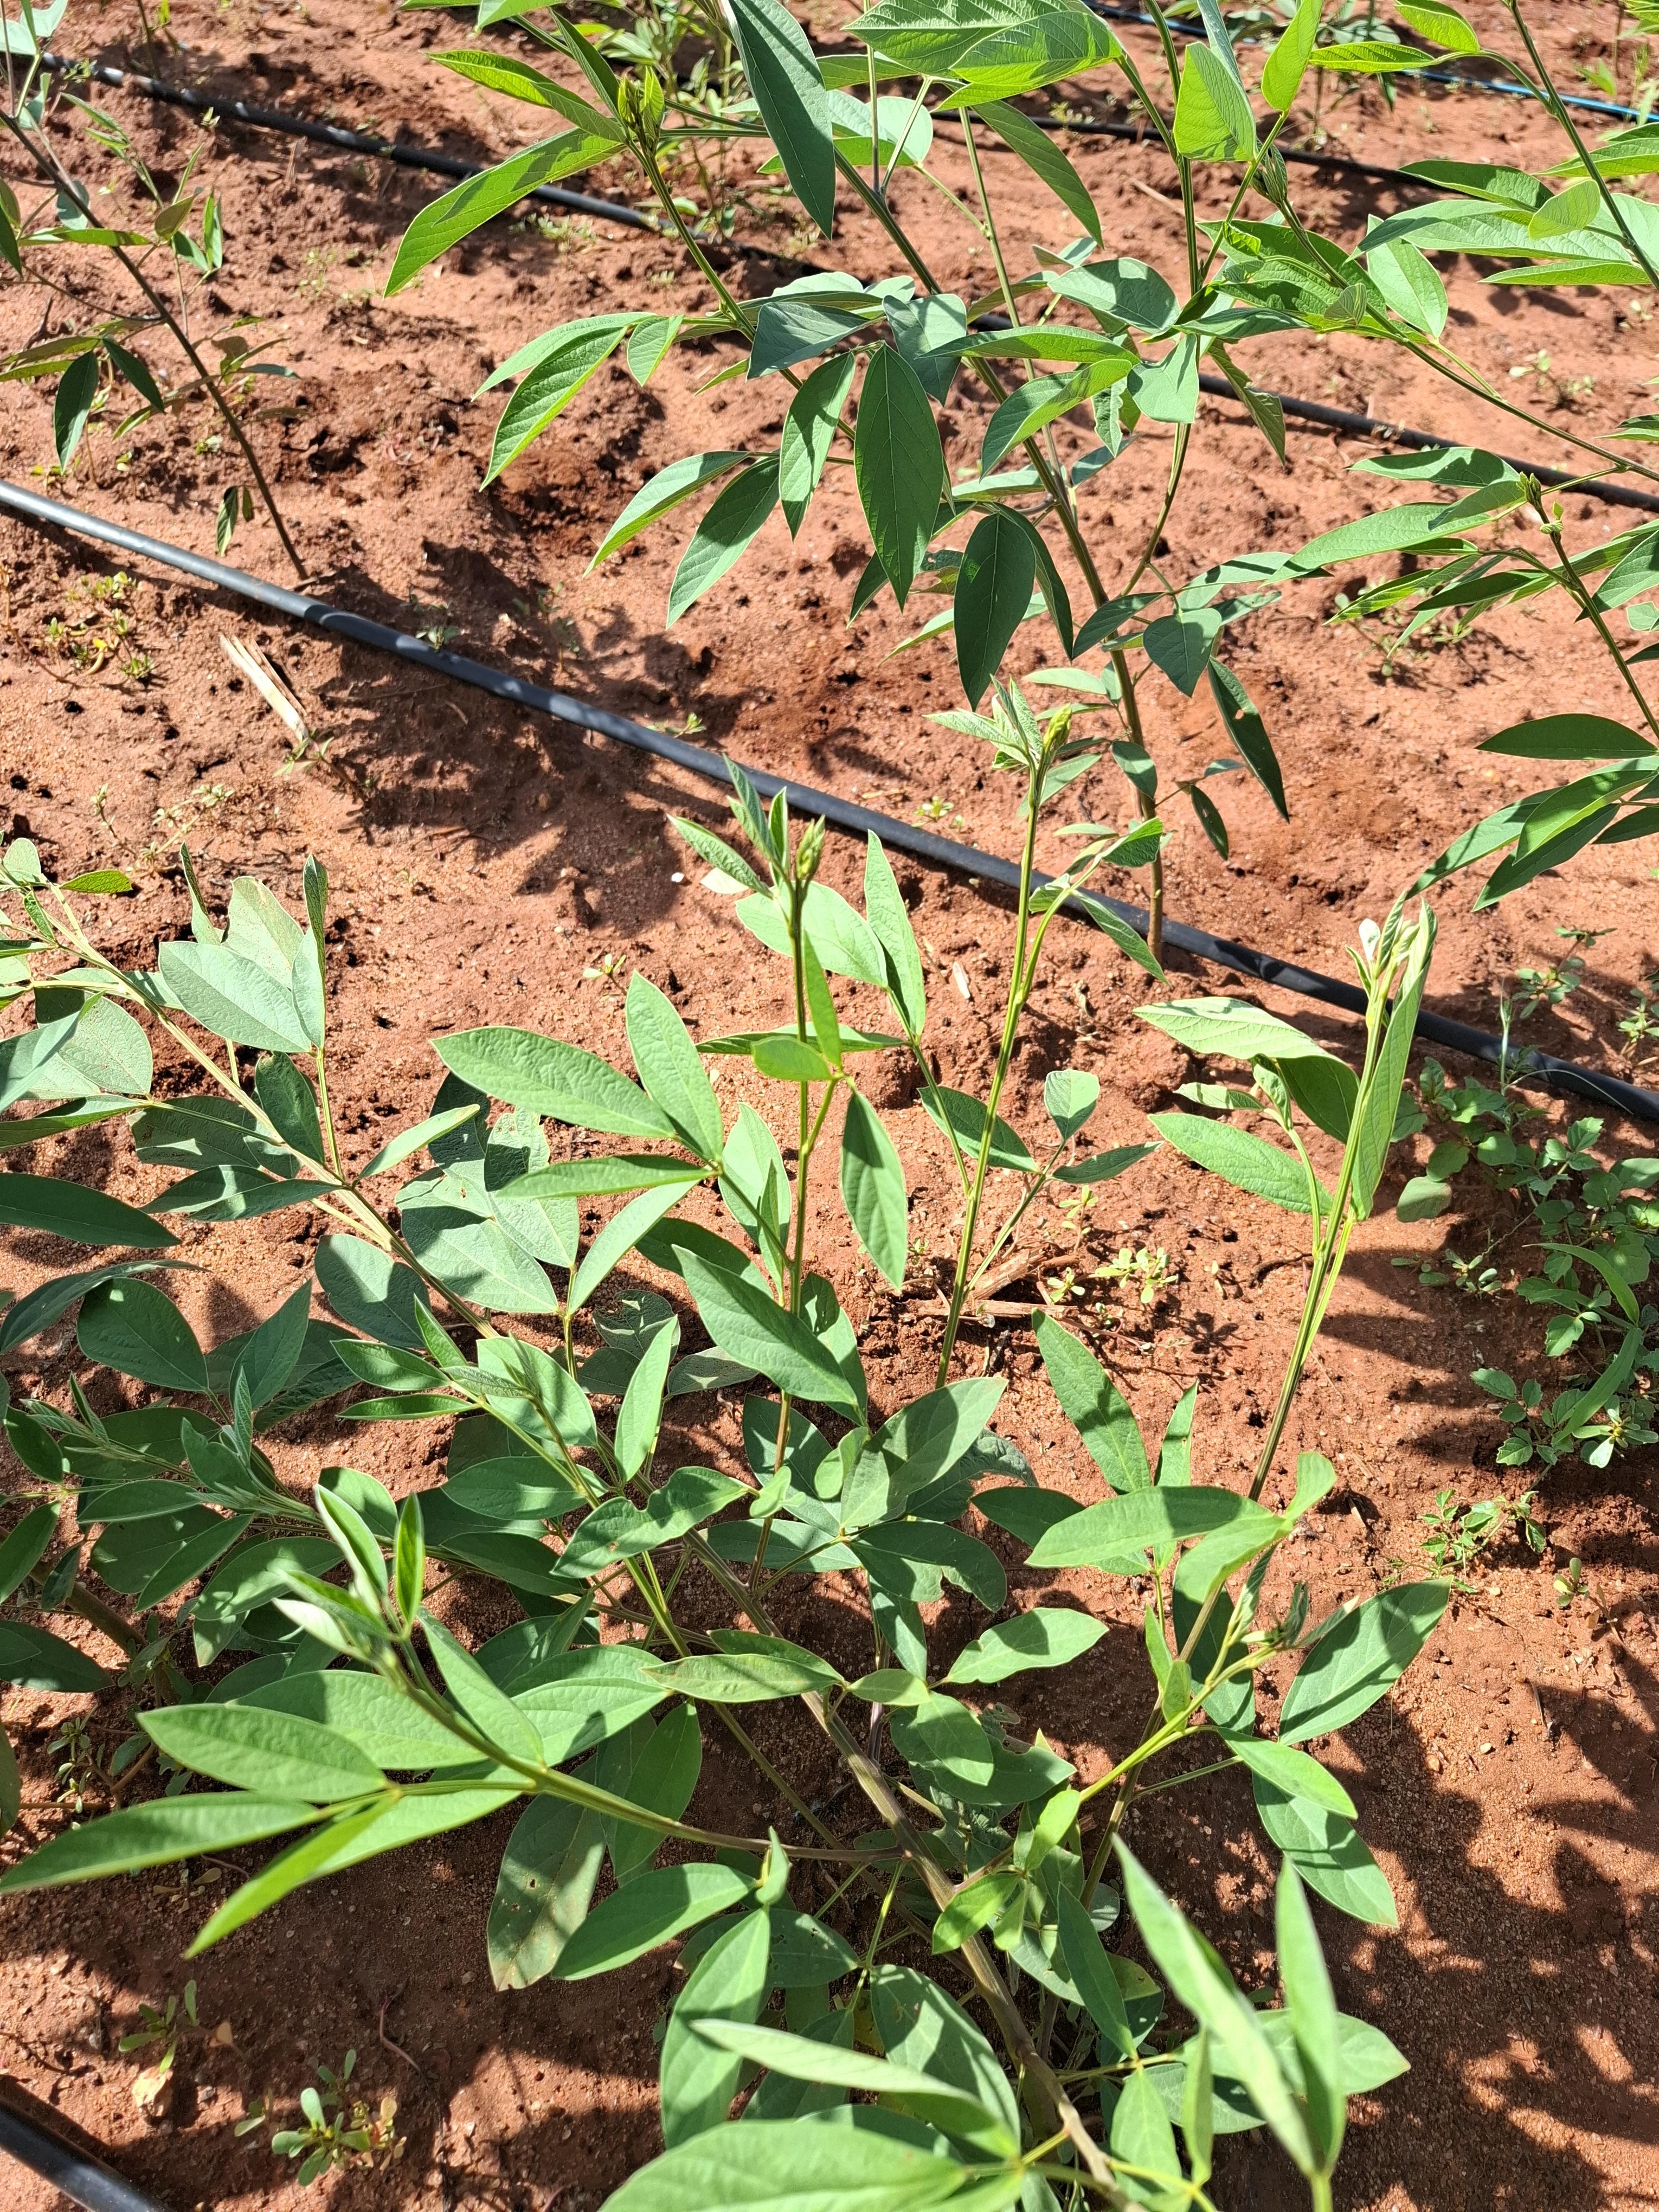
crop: pigeonpea
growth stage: vegetative
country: Kenya
